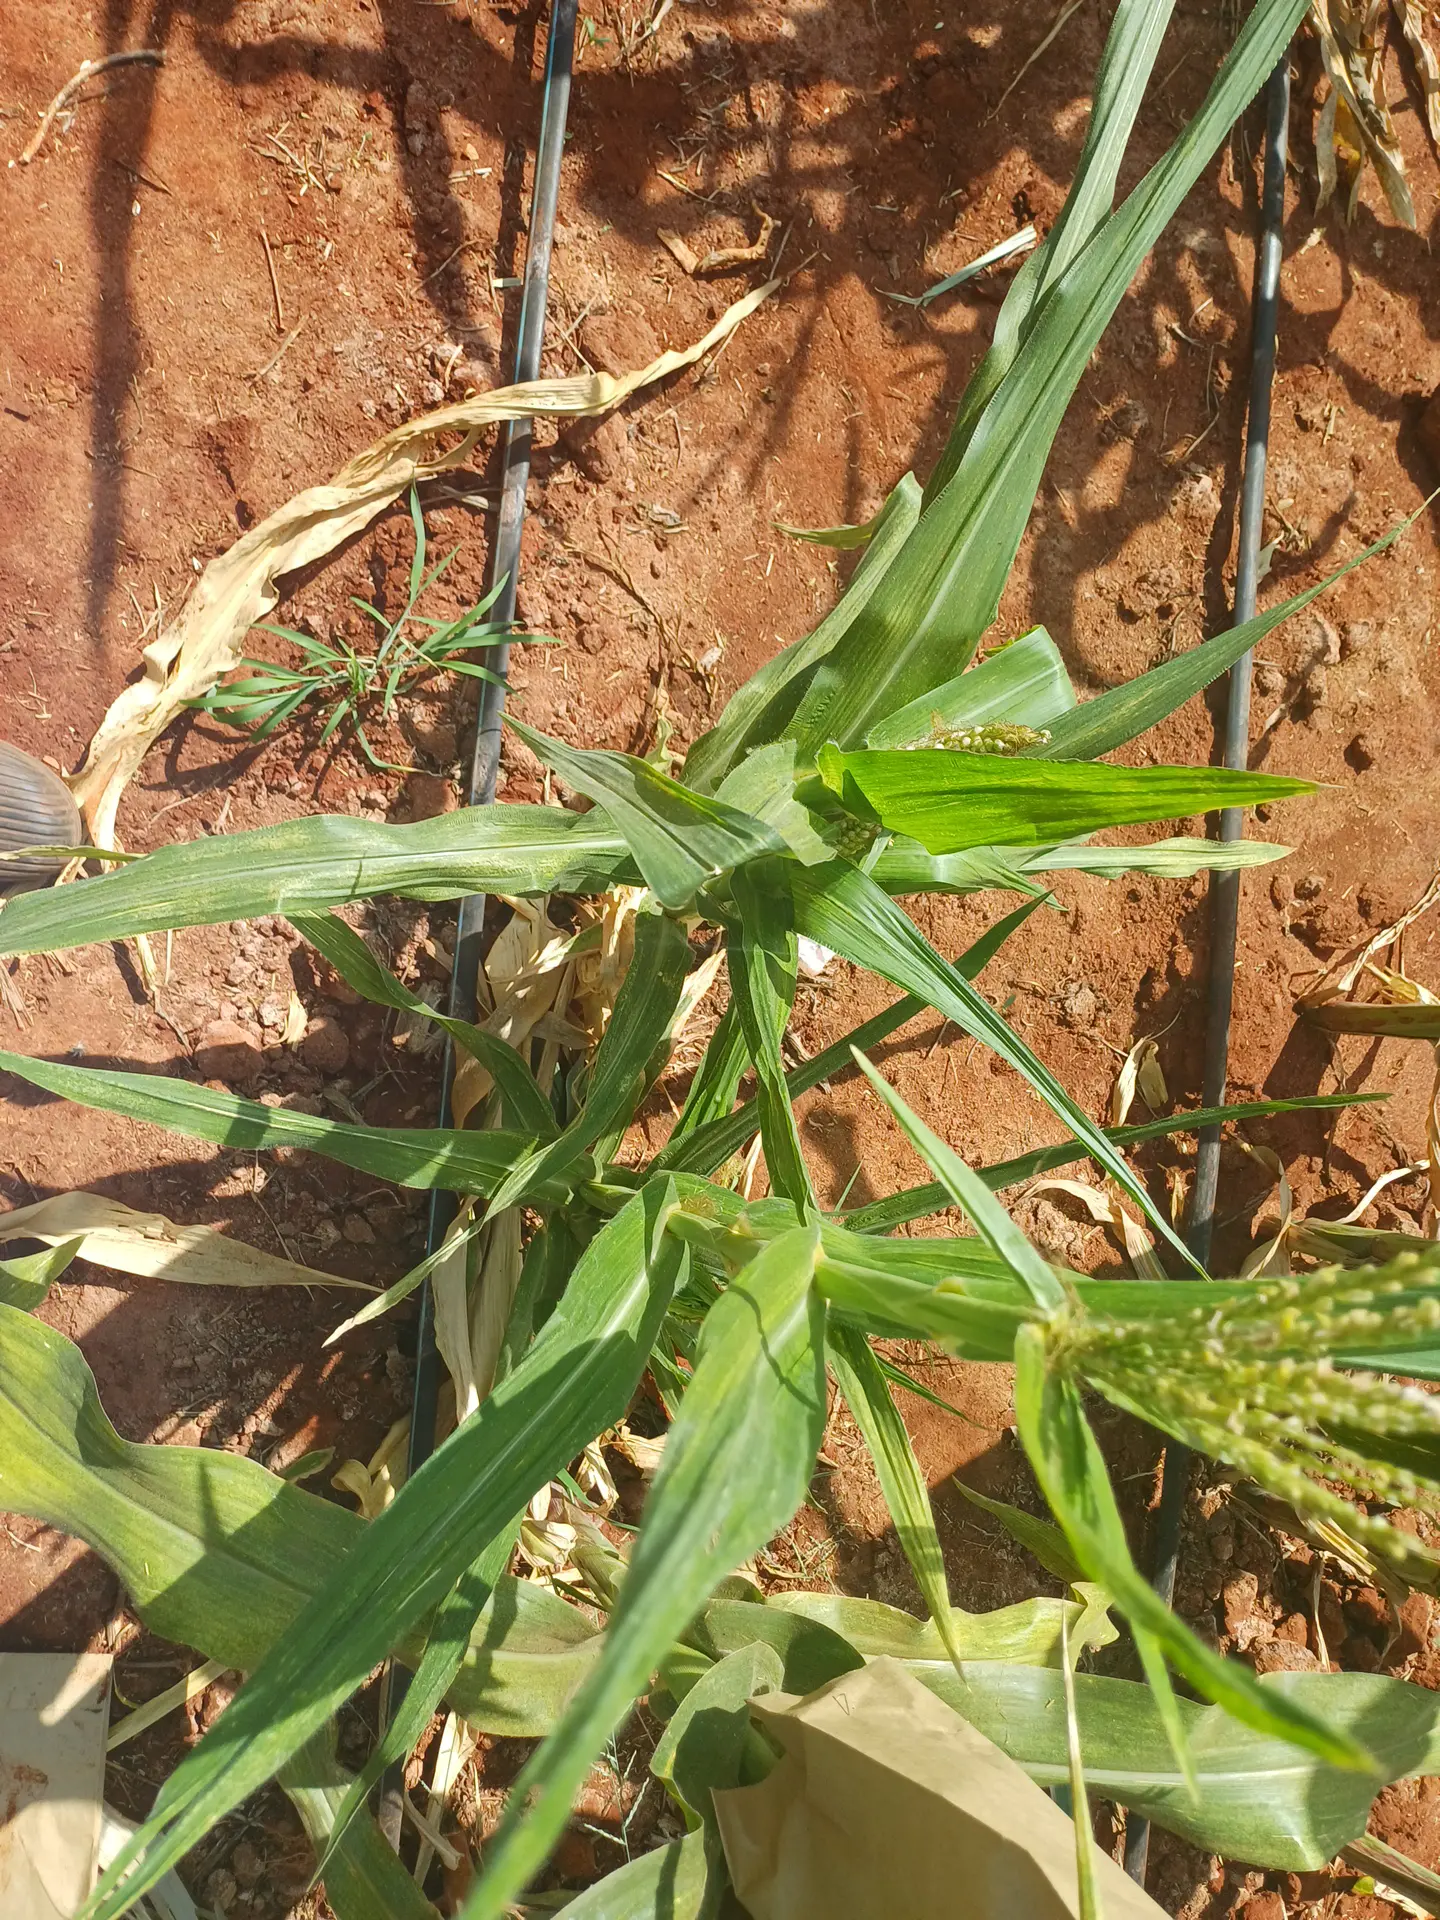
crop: maize
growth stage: flowering
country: Kenya
